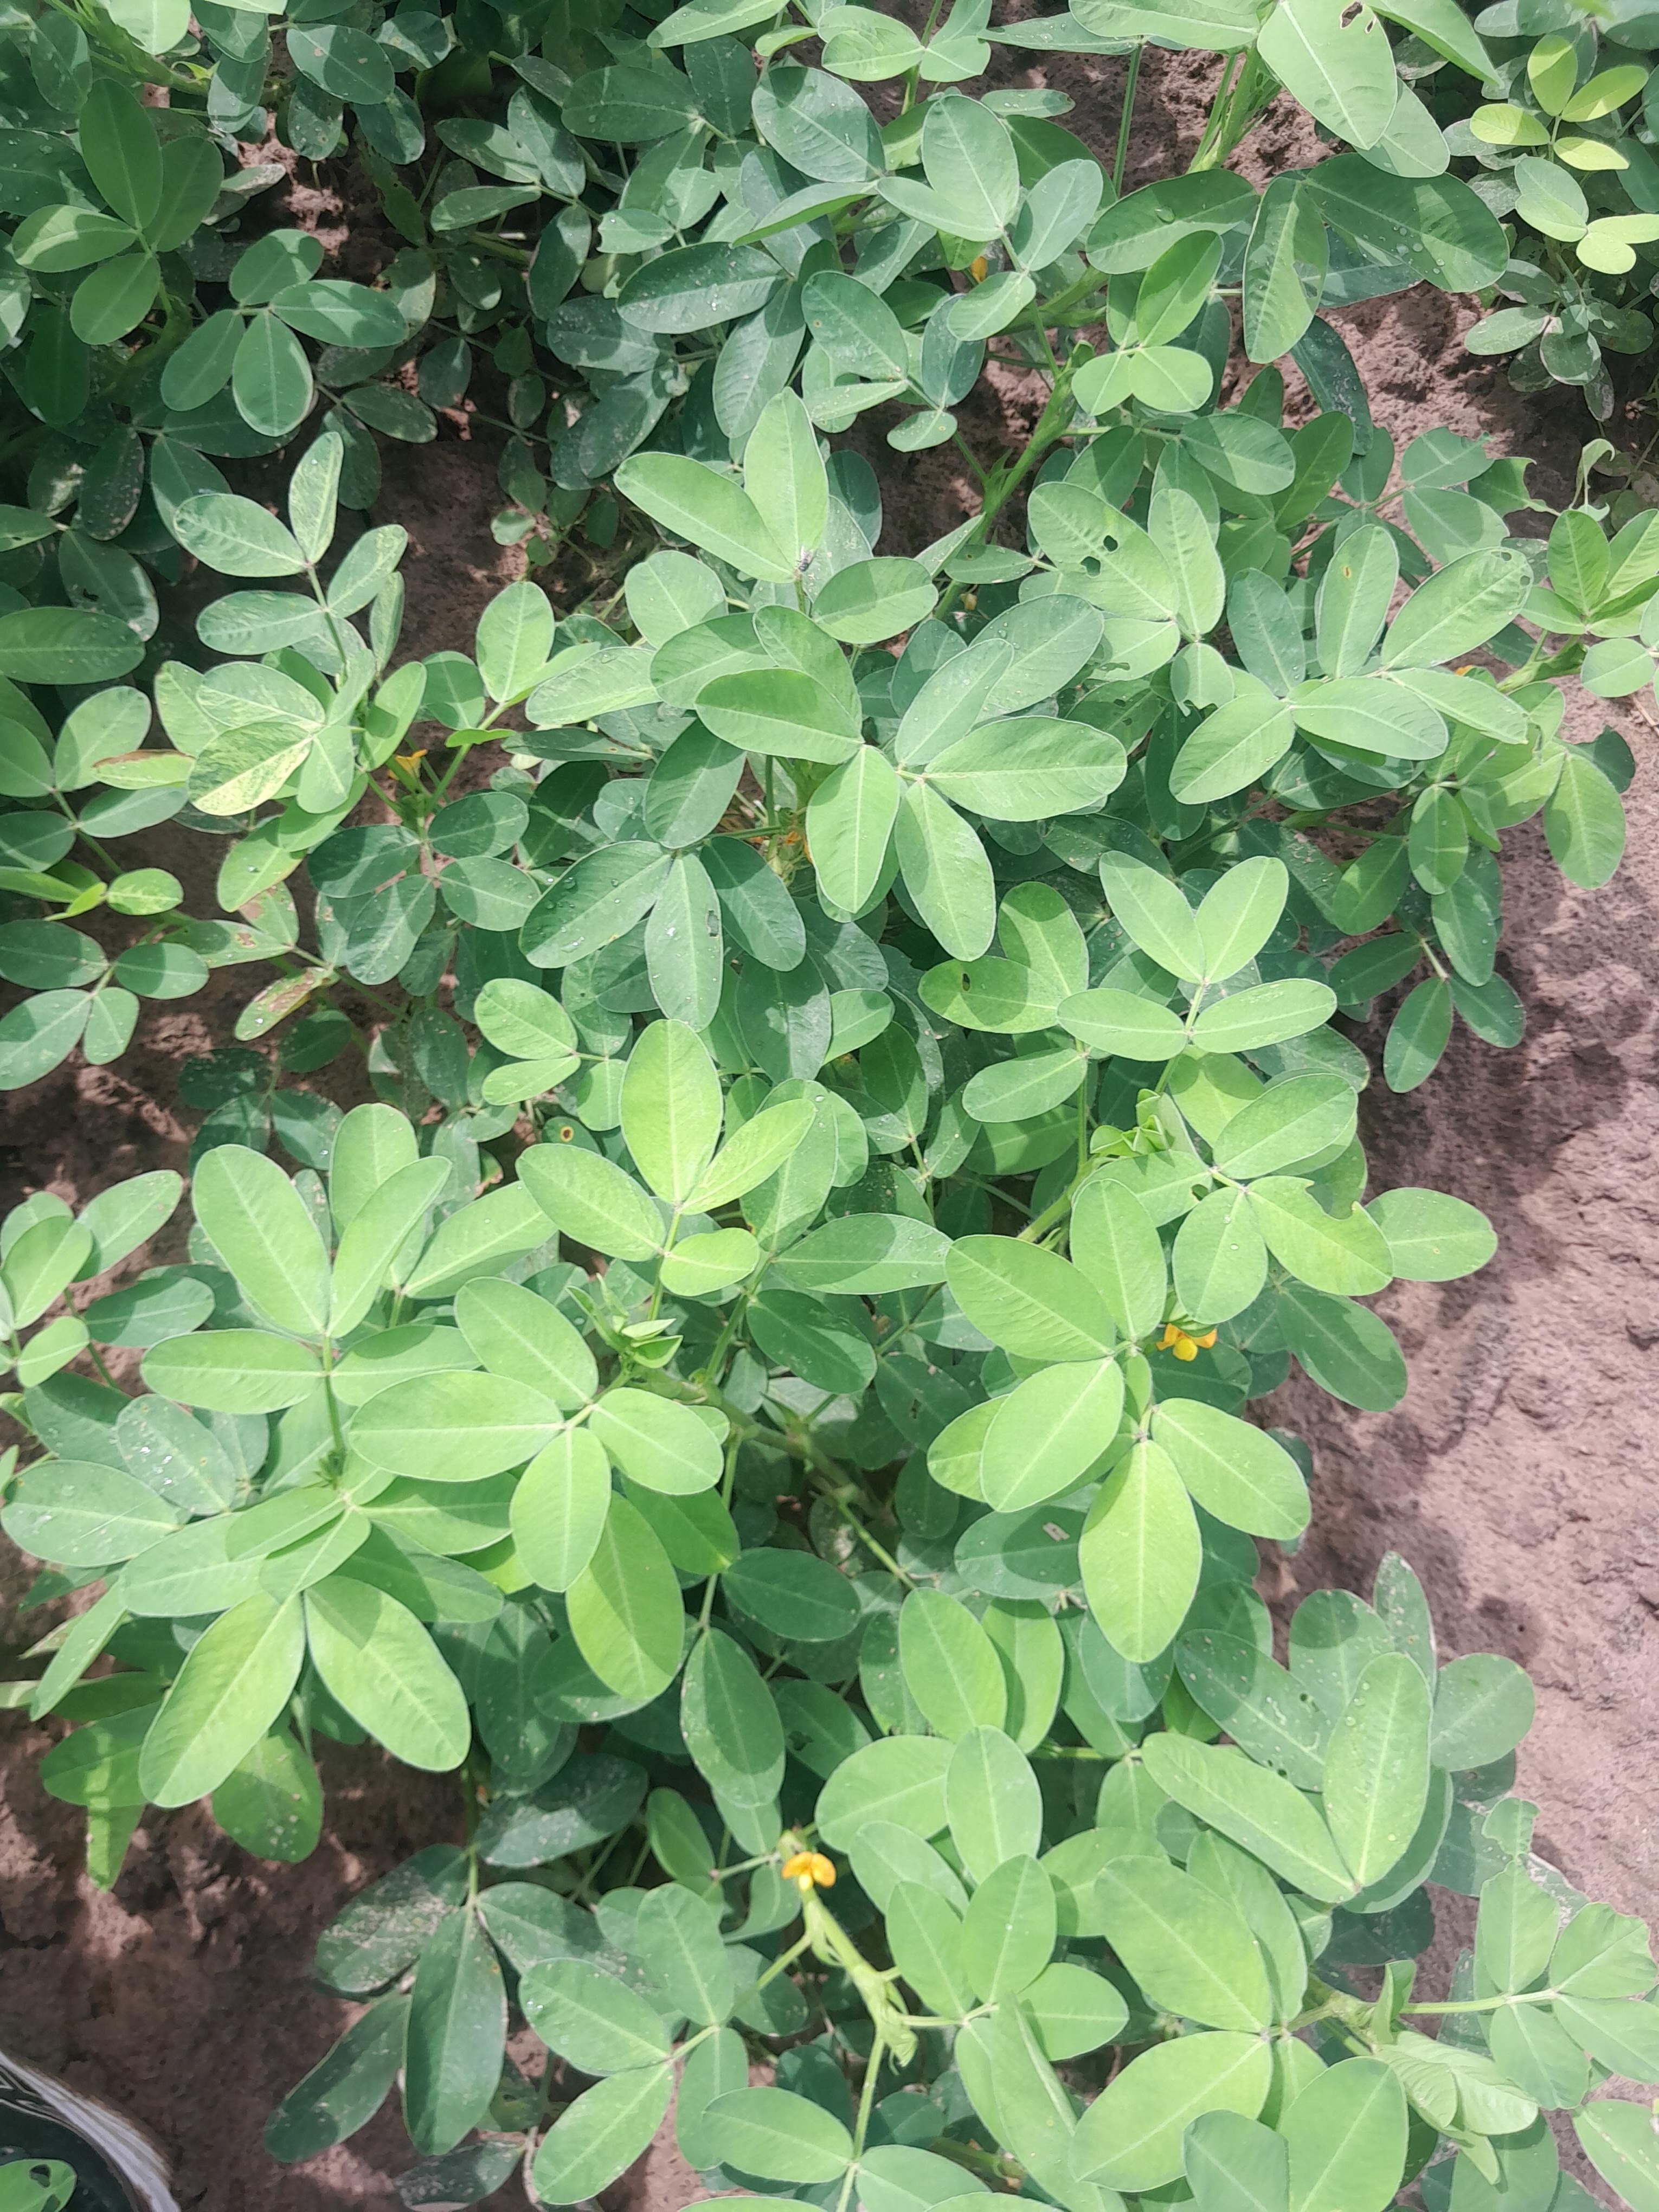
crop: groundnut
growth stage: flowering
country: Senegal
